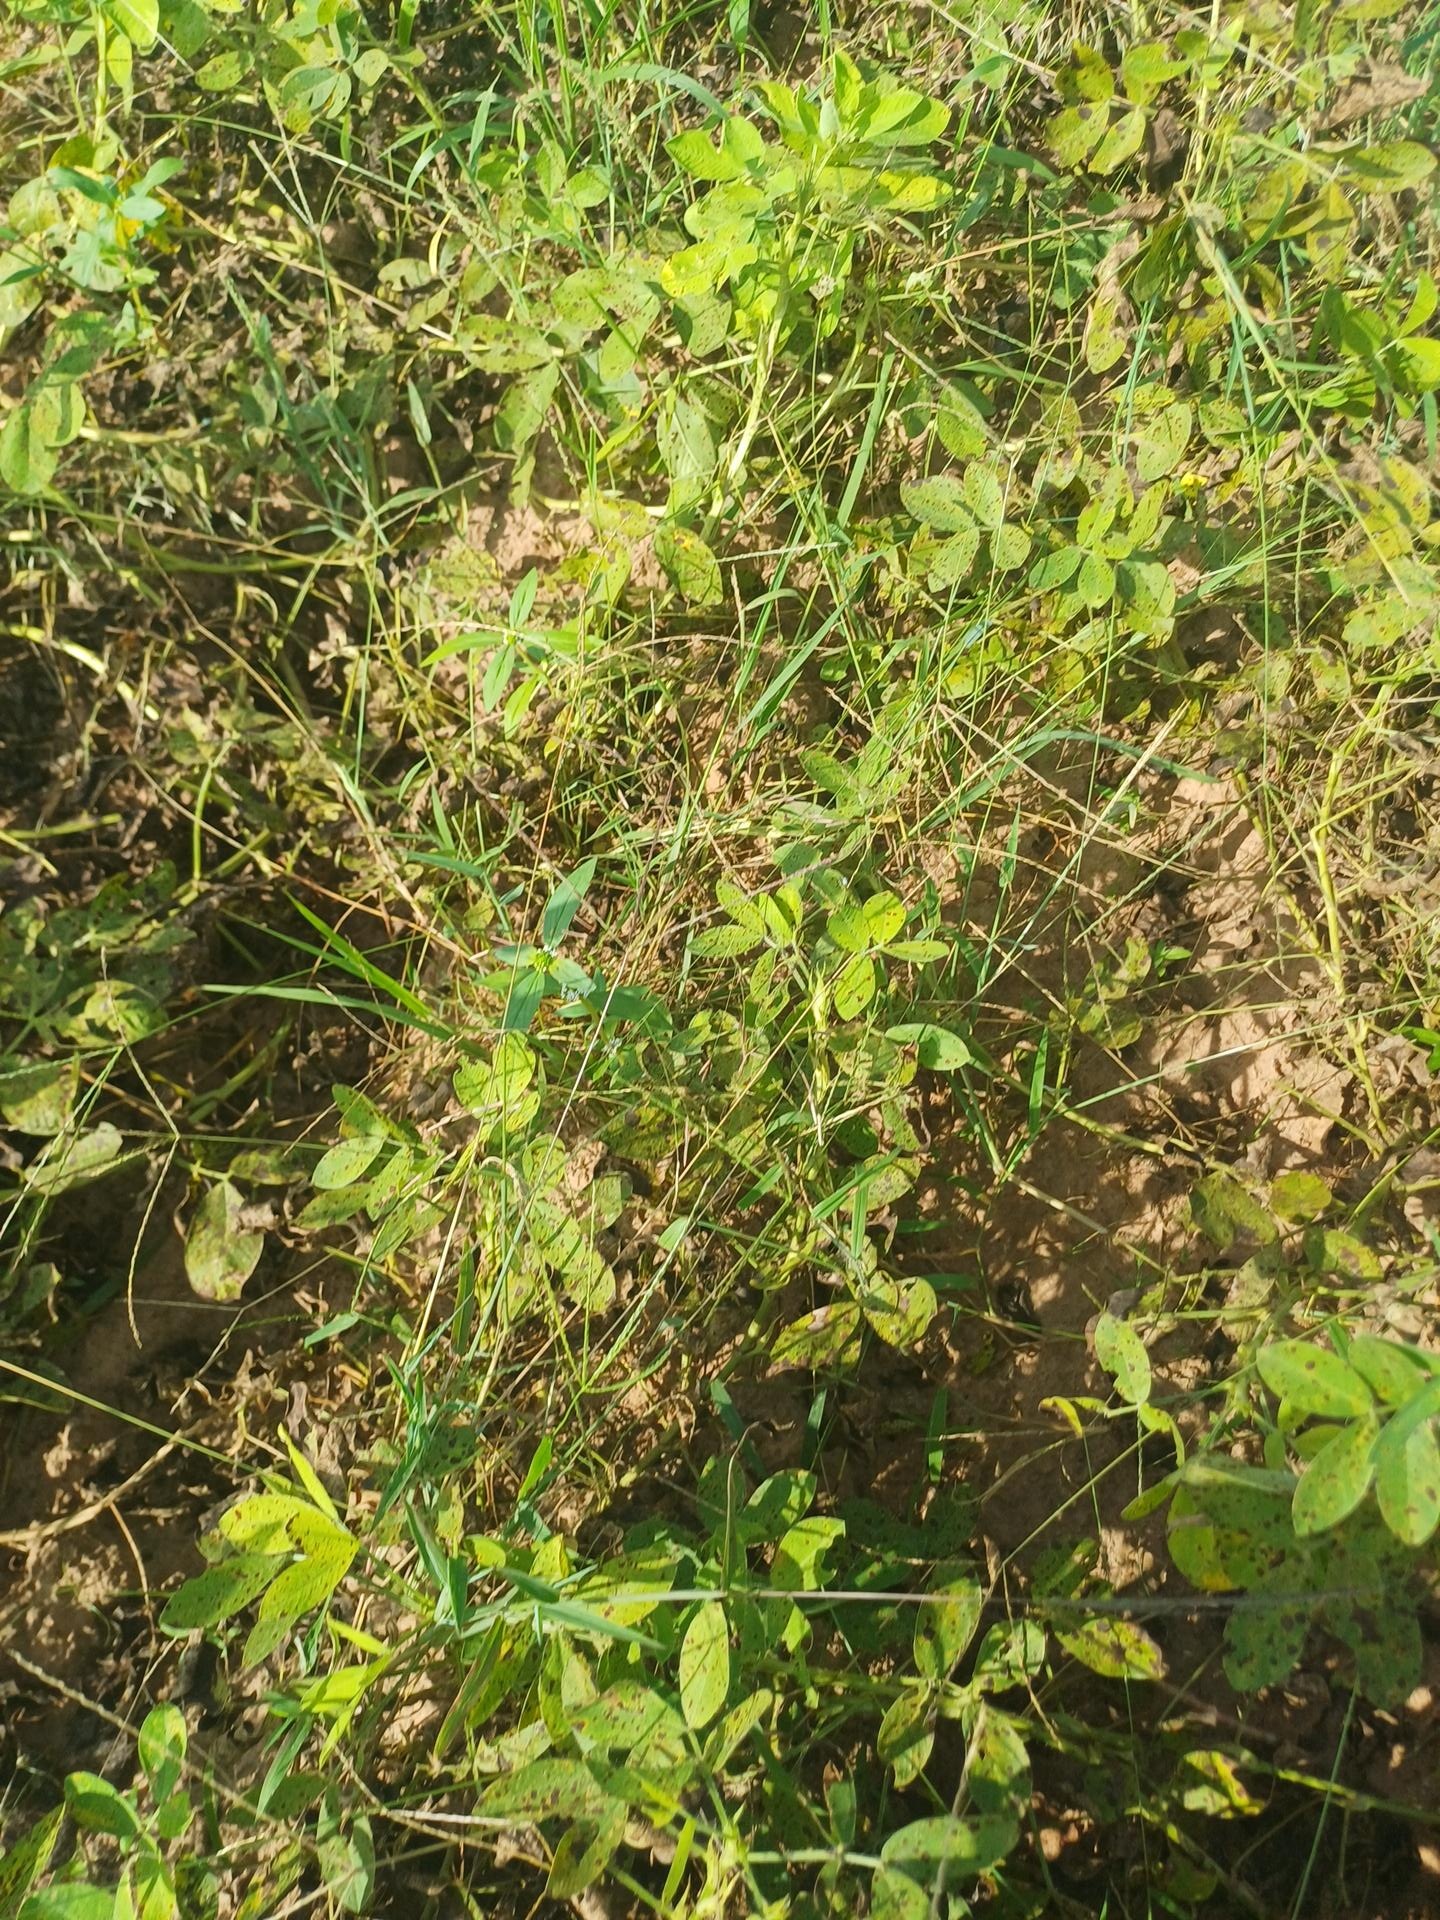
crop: groundnut
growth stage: flowering
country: Senegal
